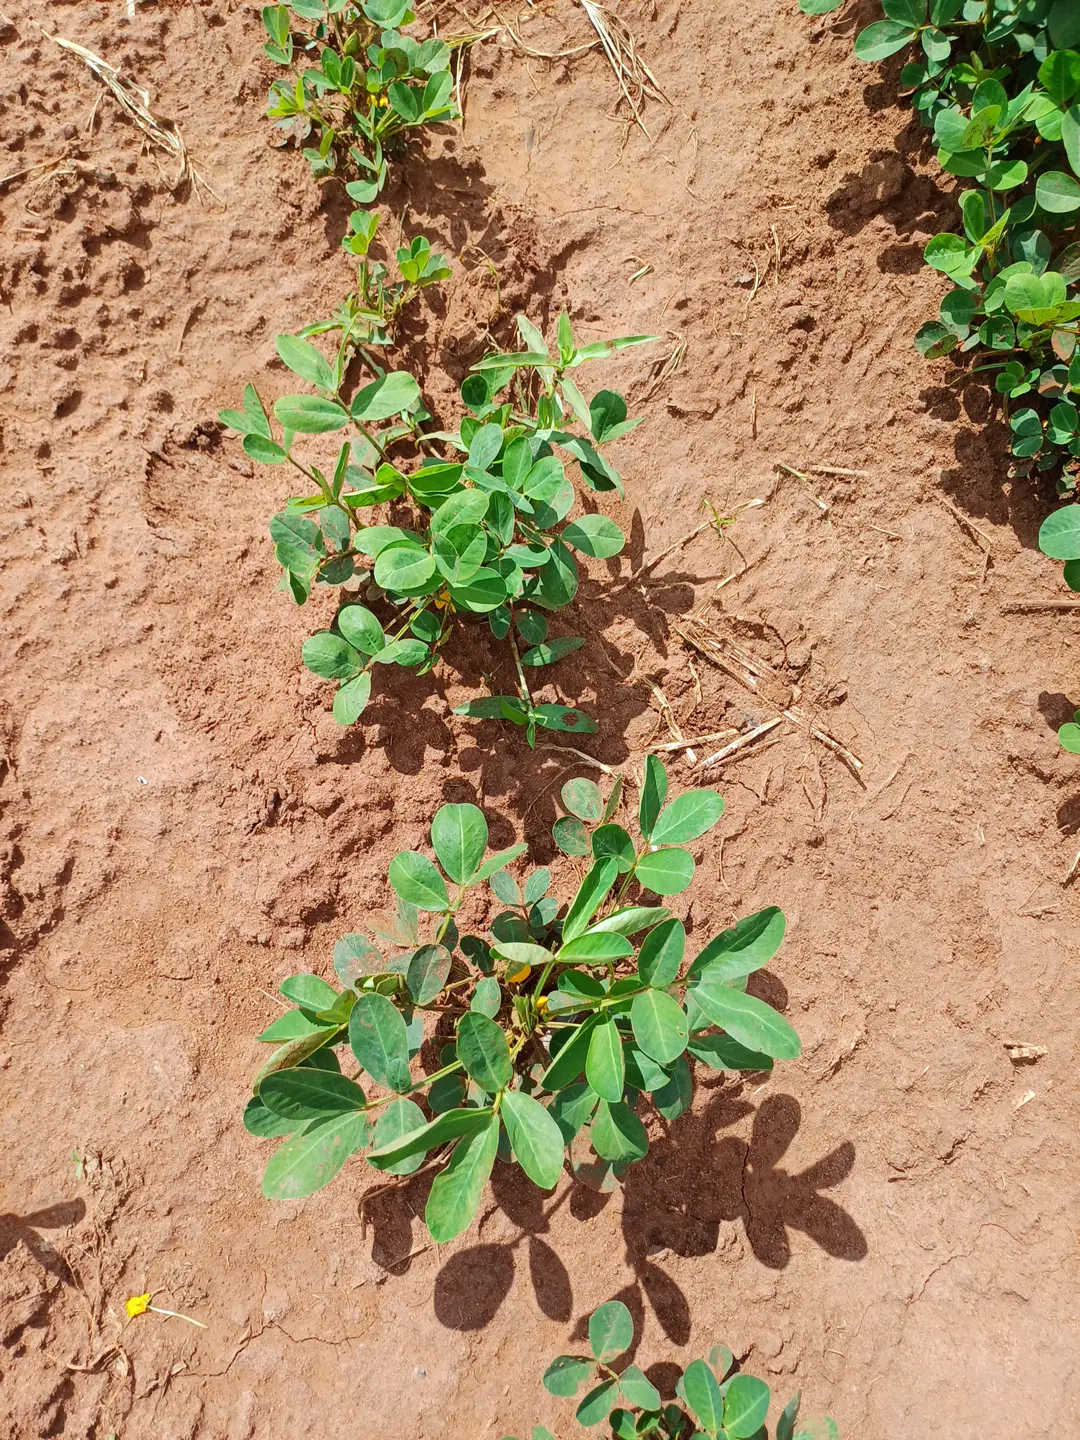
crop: groundnut
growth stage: flowering
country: Kenya
